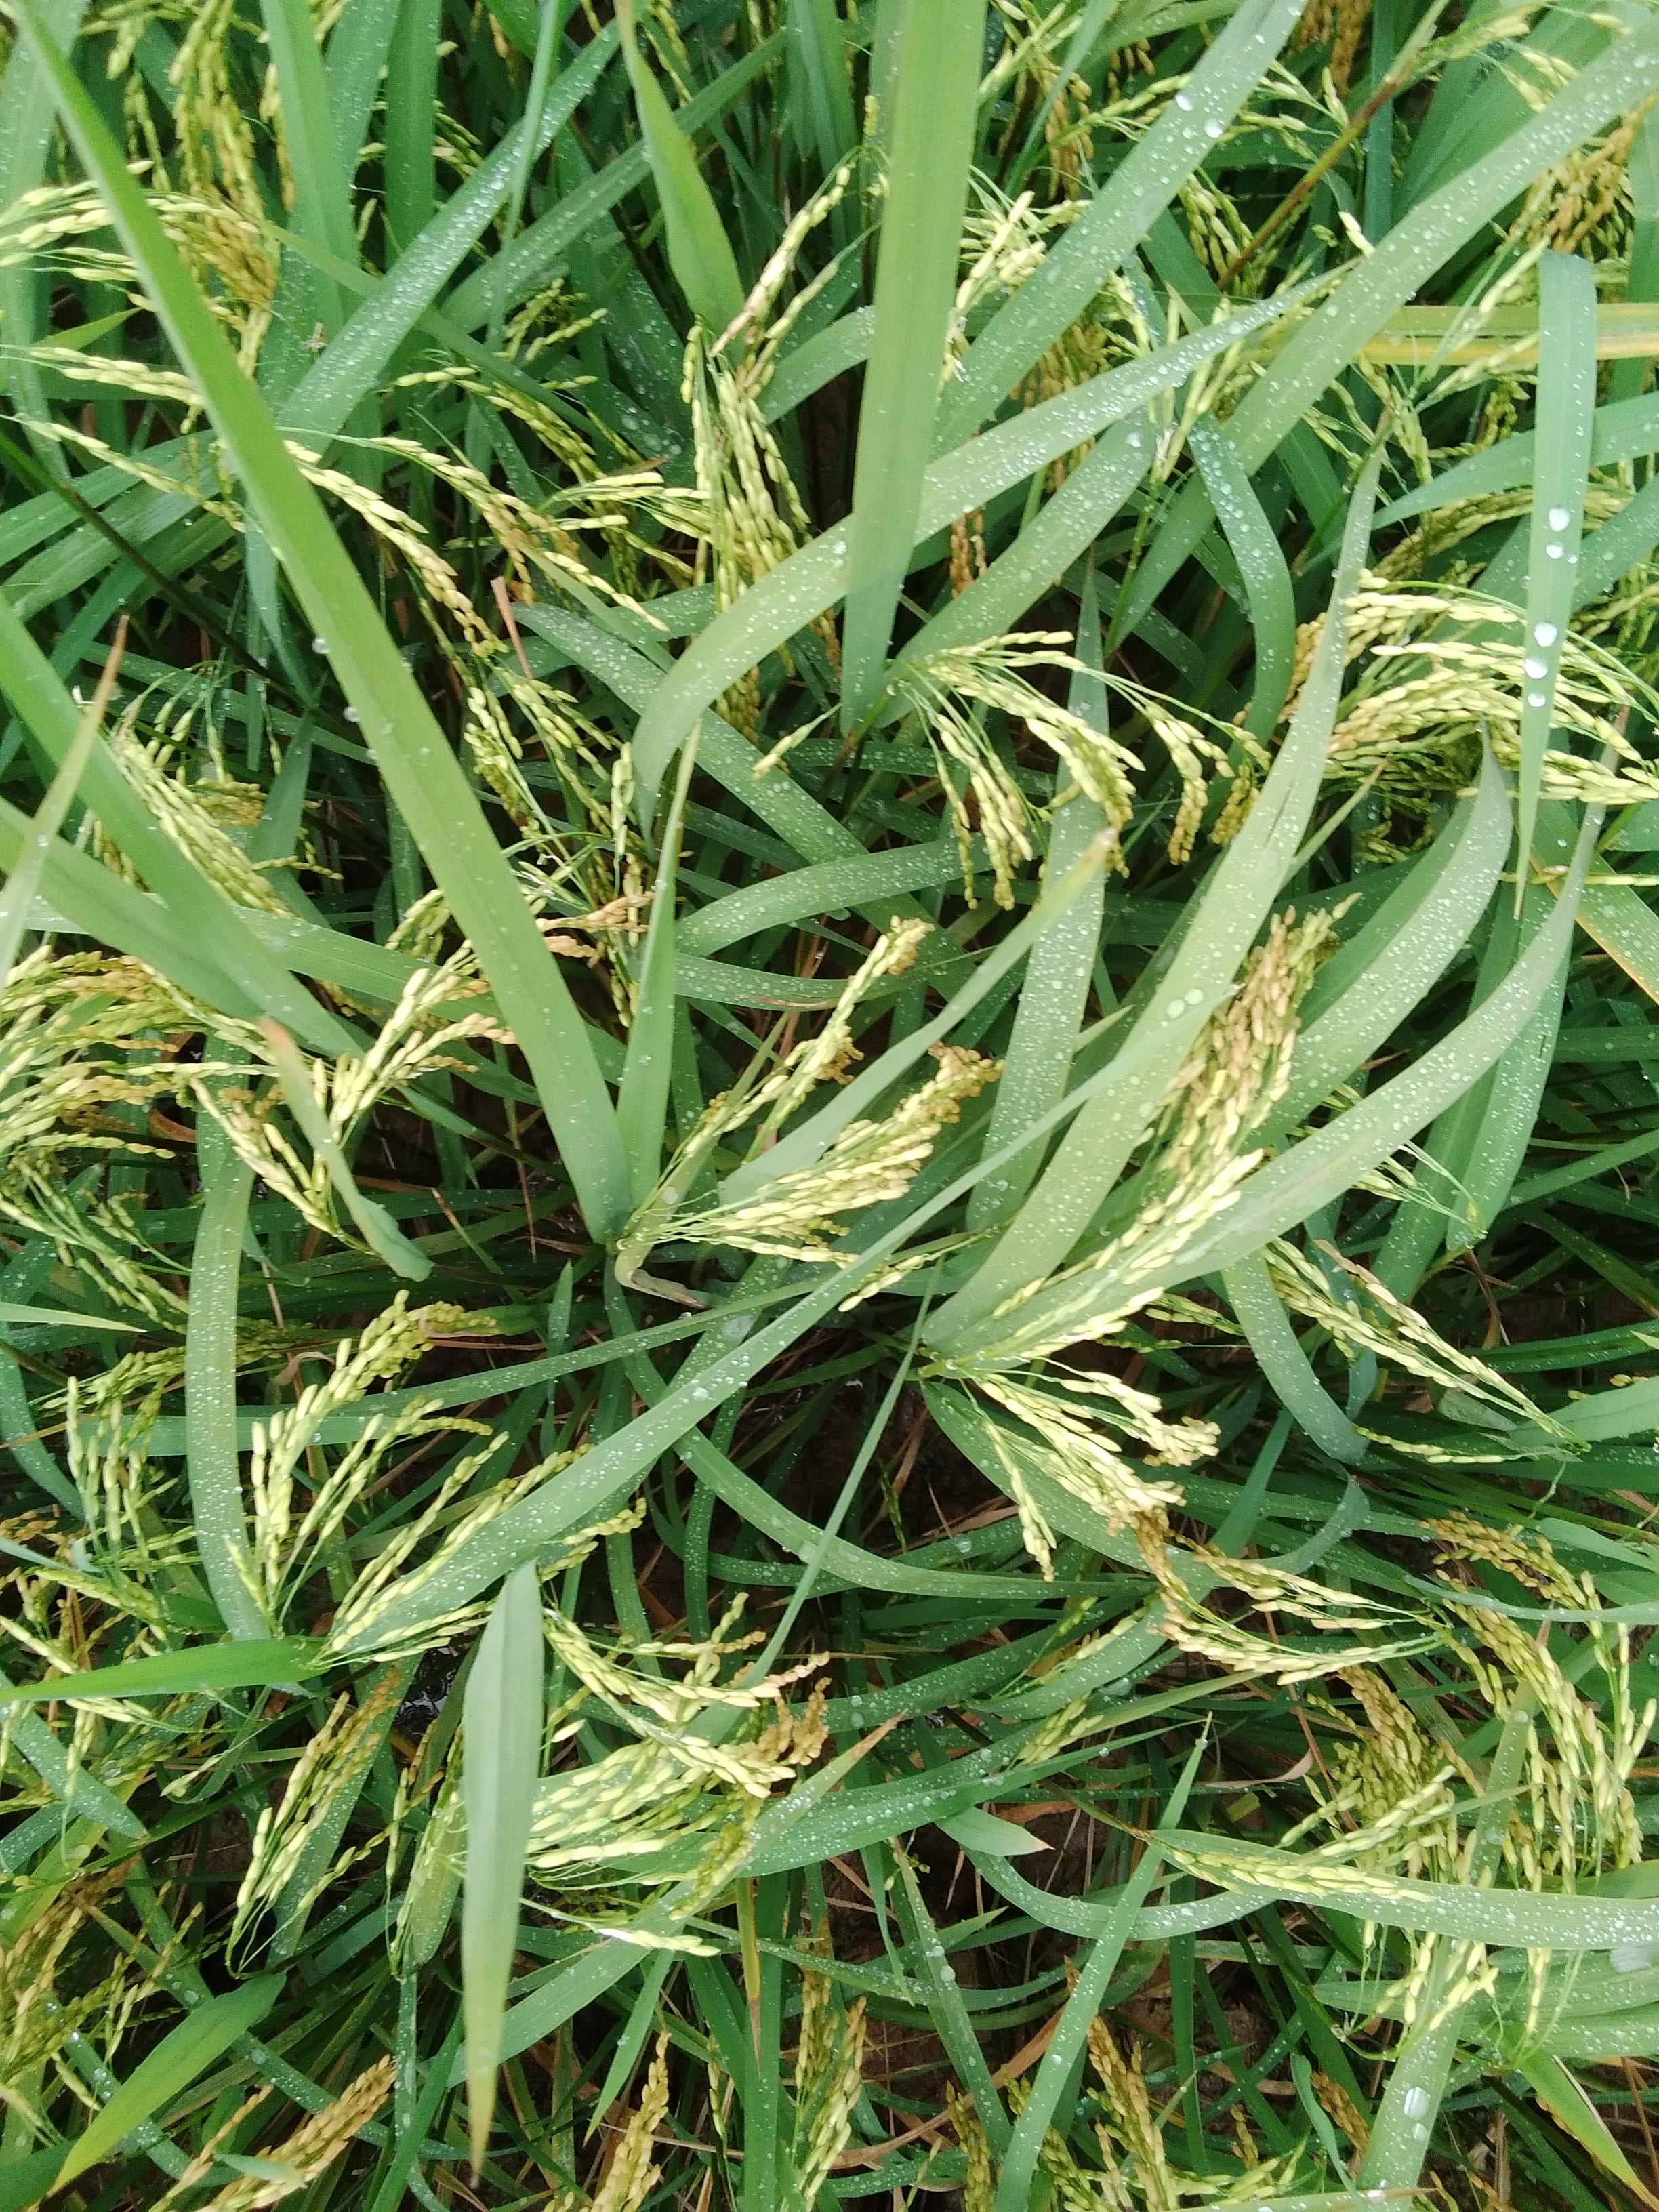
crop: rice
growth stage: ripening
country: Nigeria
